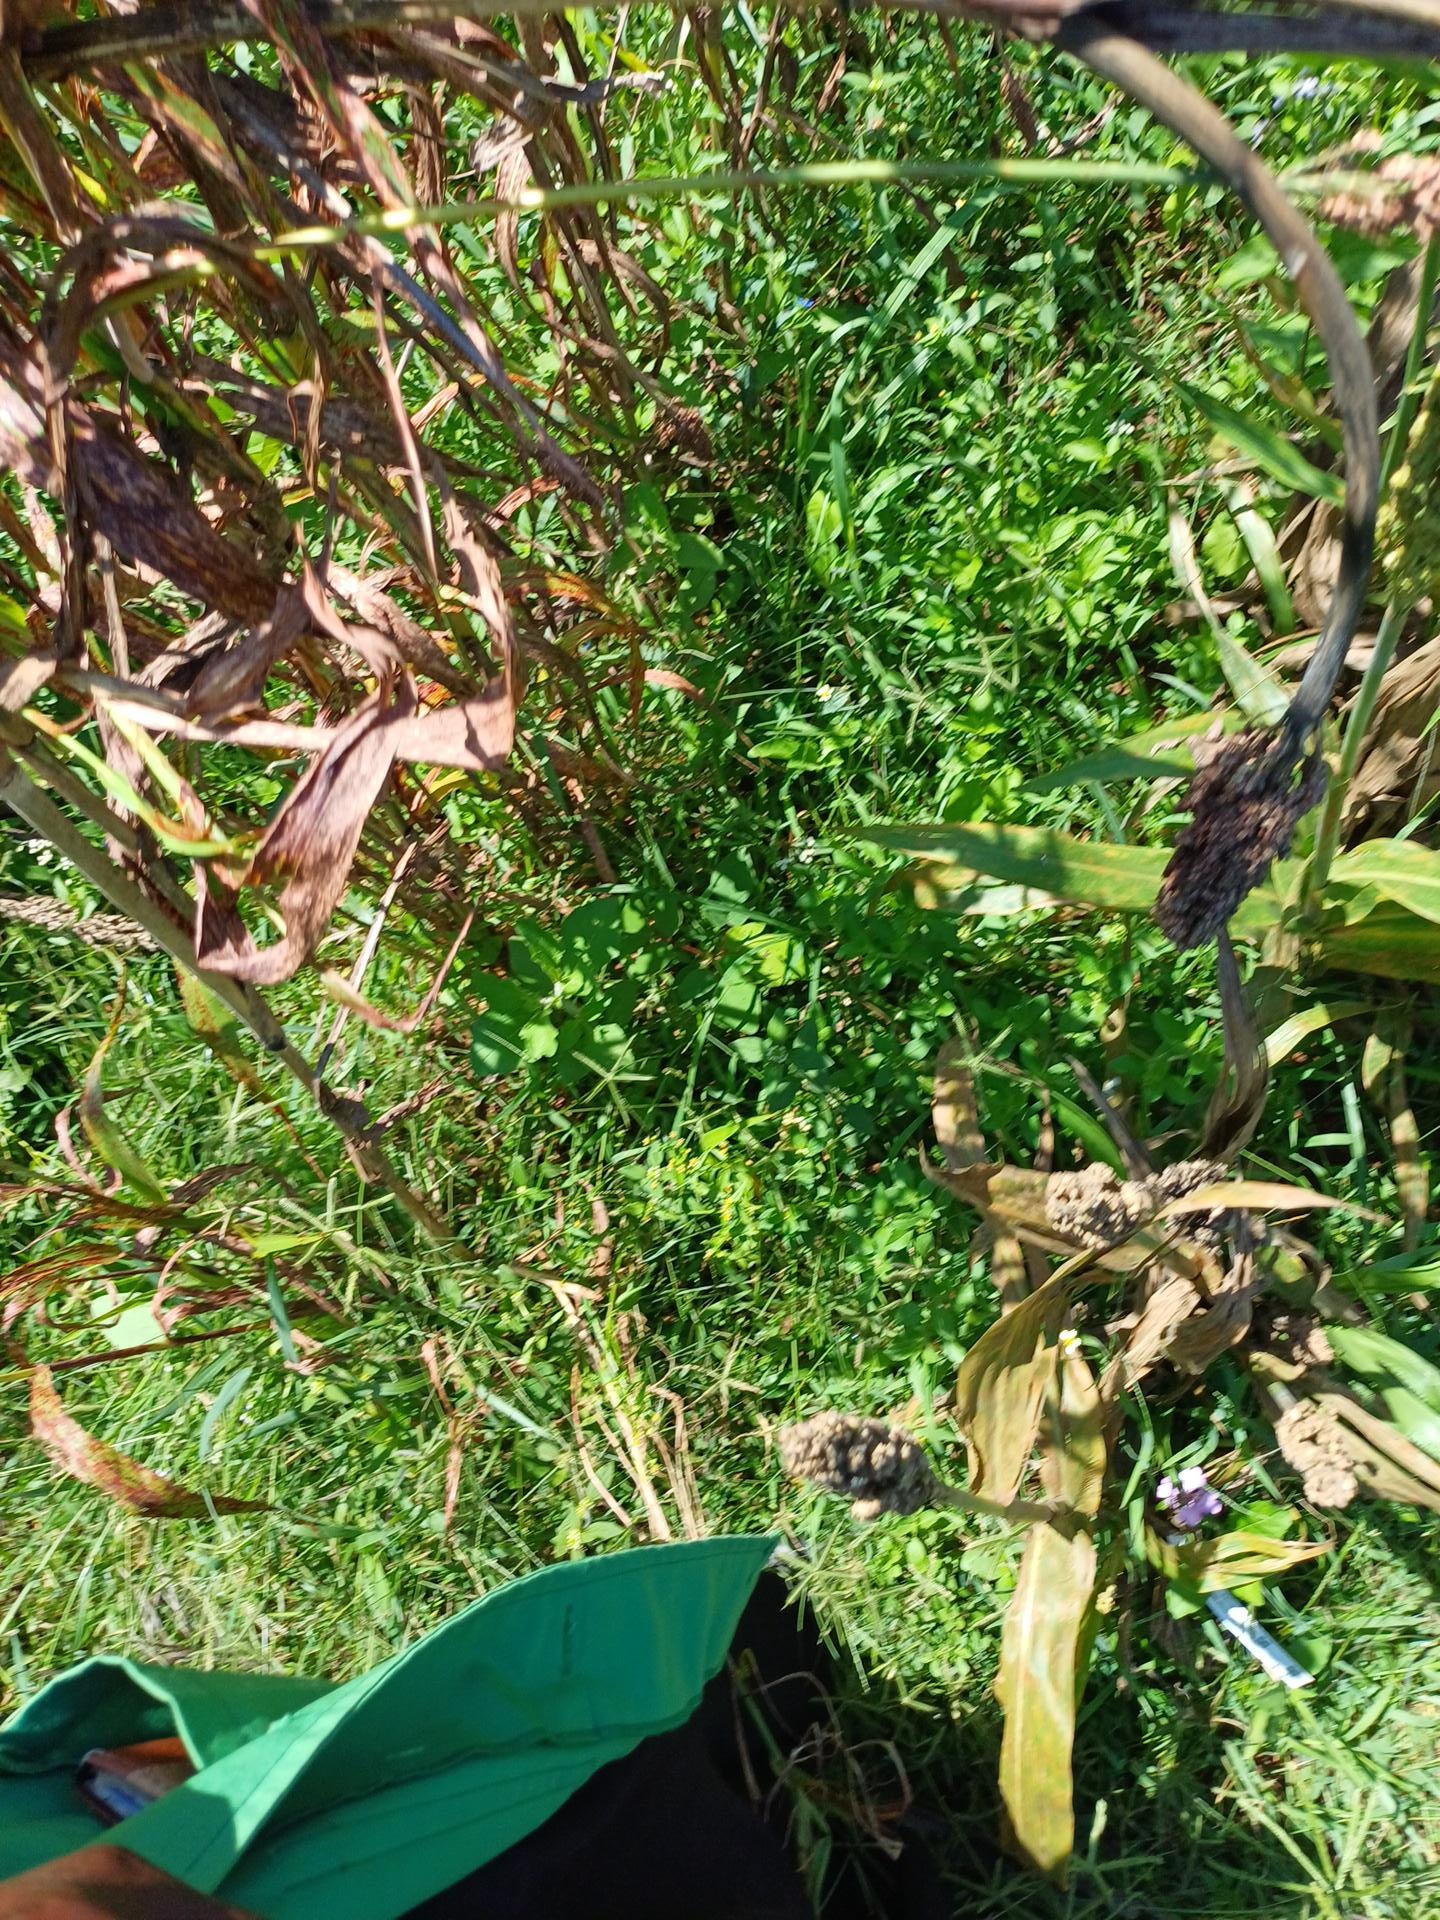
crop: sorghum
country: Kenya
